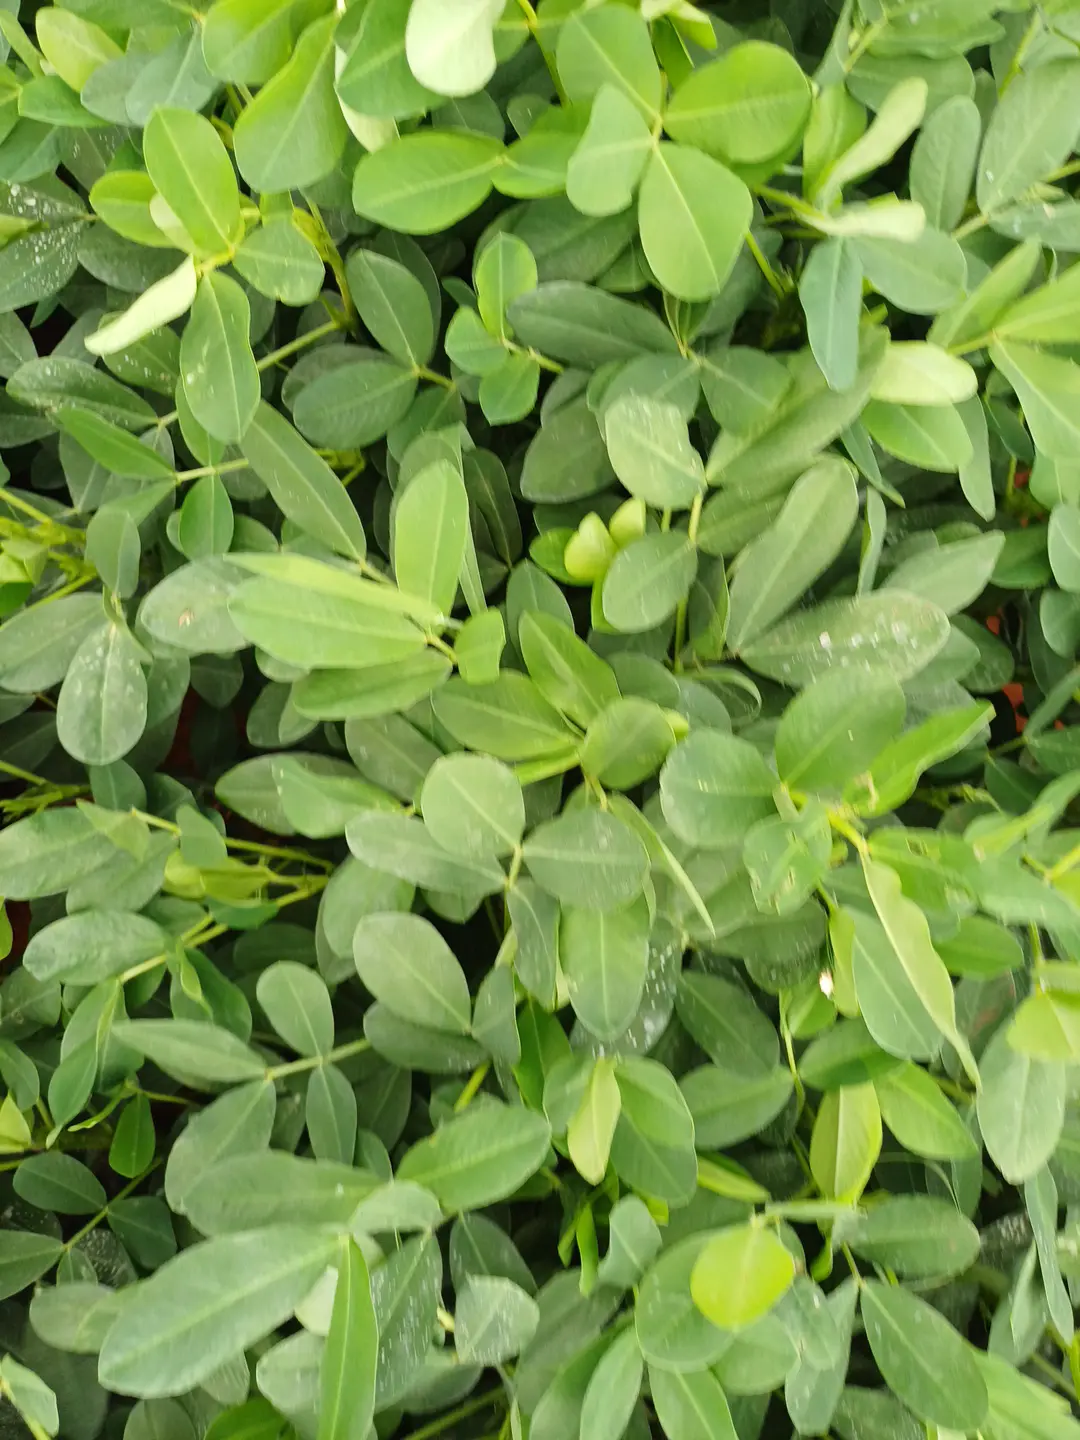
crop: groundnut
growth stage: flowering
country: Kenya
